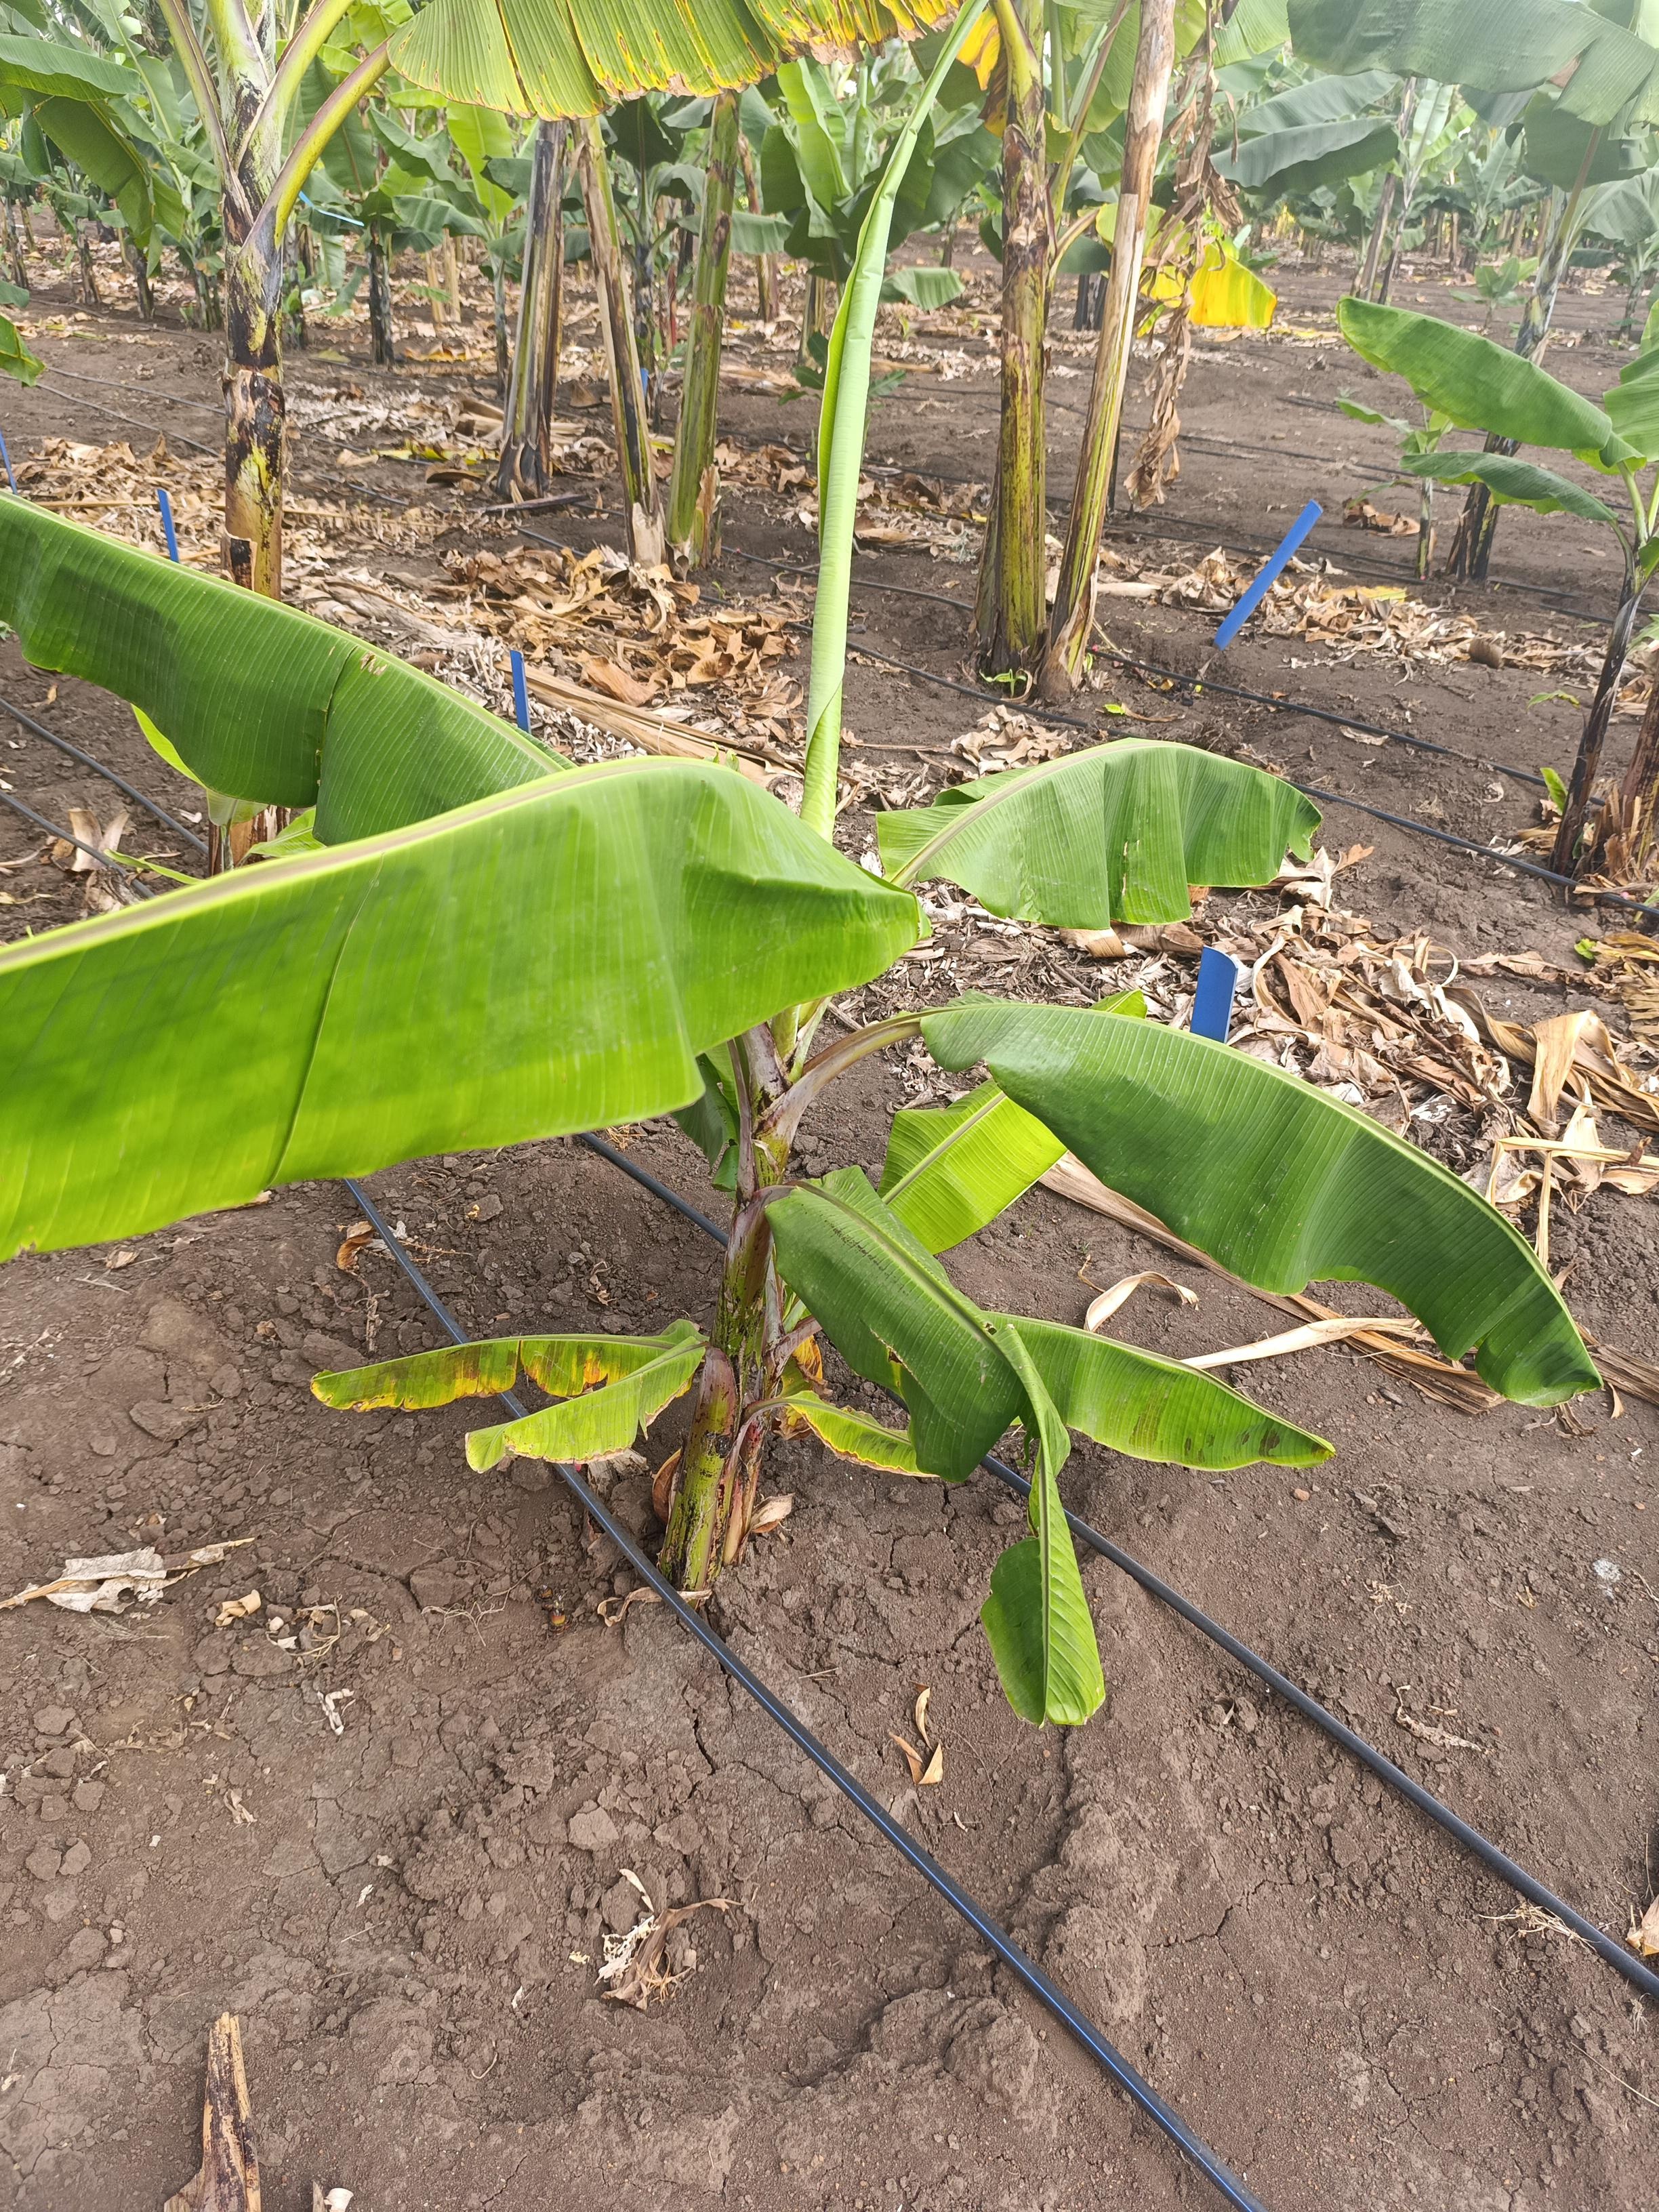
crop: banana
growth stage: vegetative
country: Tanzania
